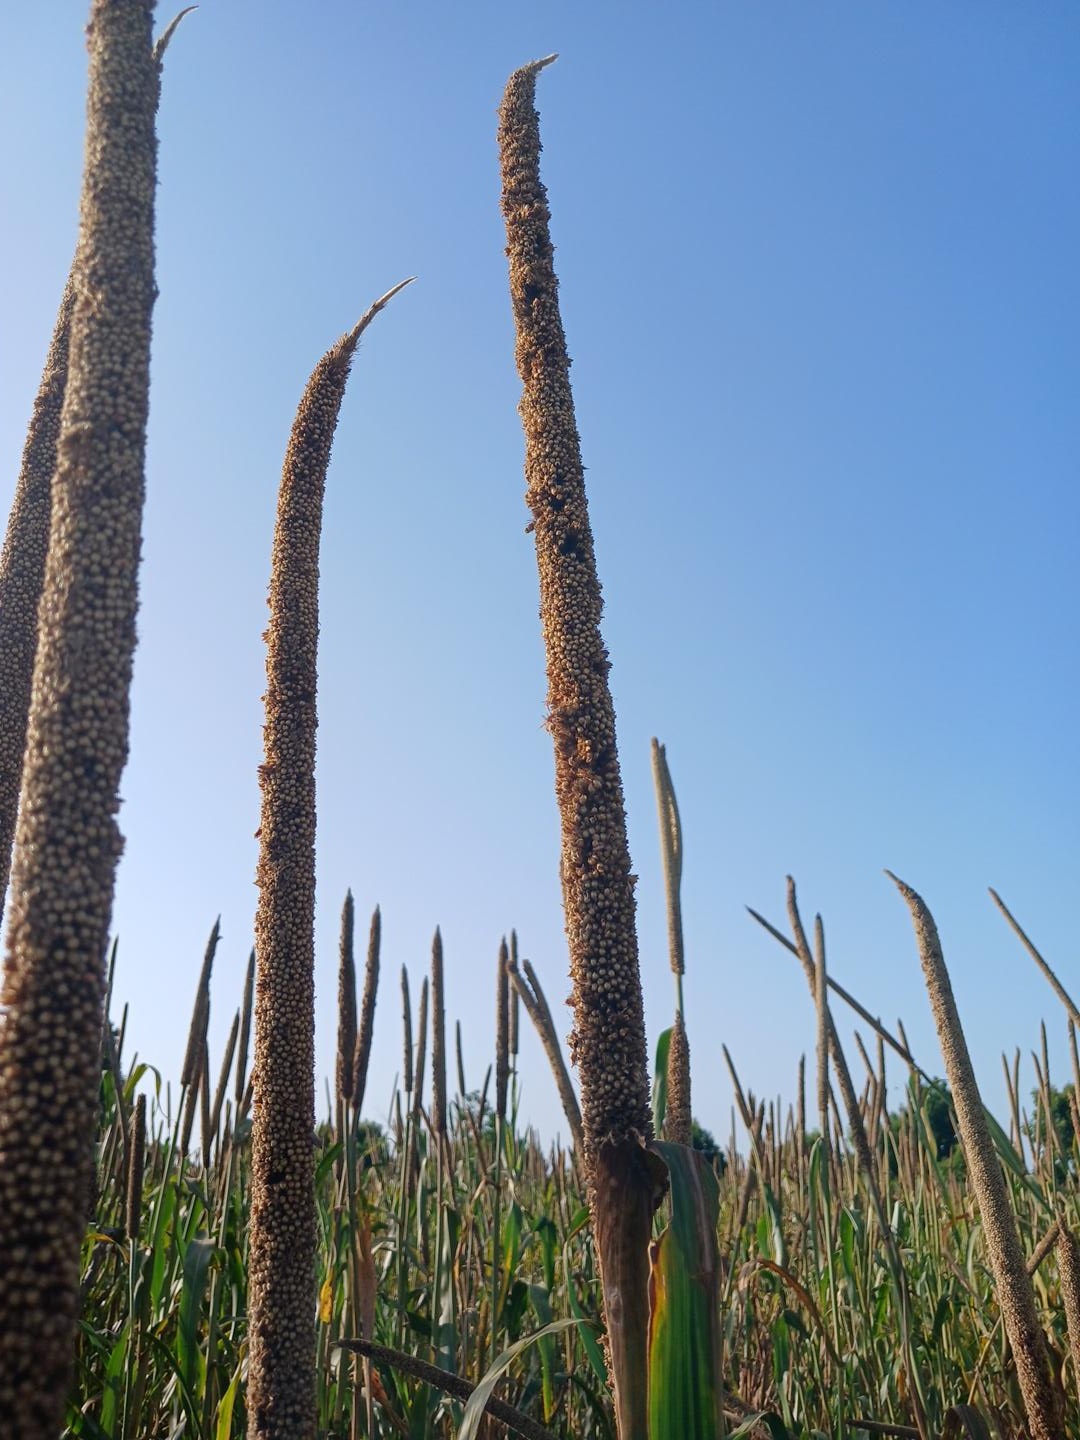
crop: pearl millet
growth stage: maturity
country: Senegal
